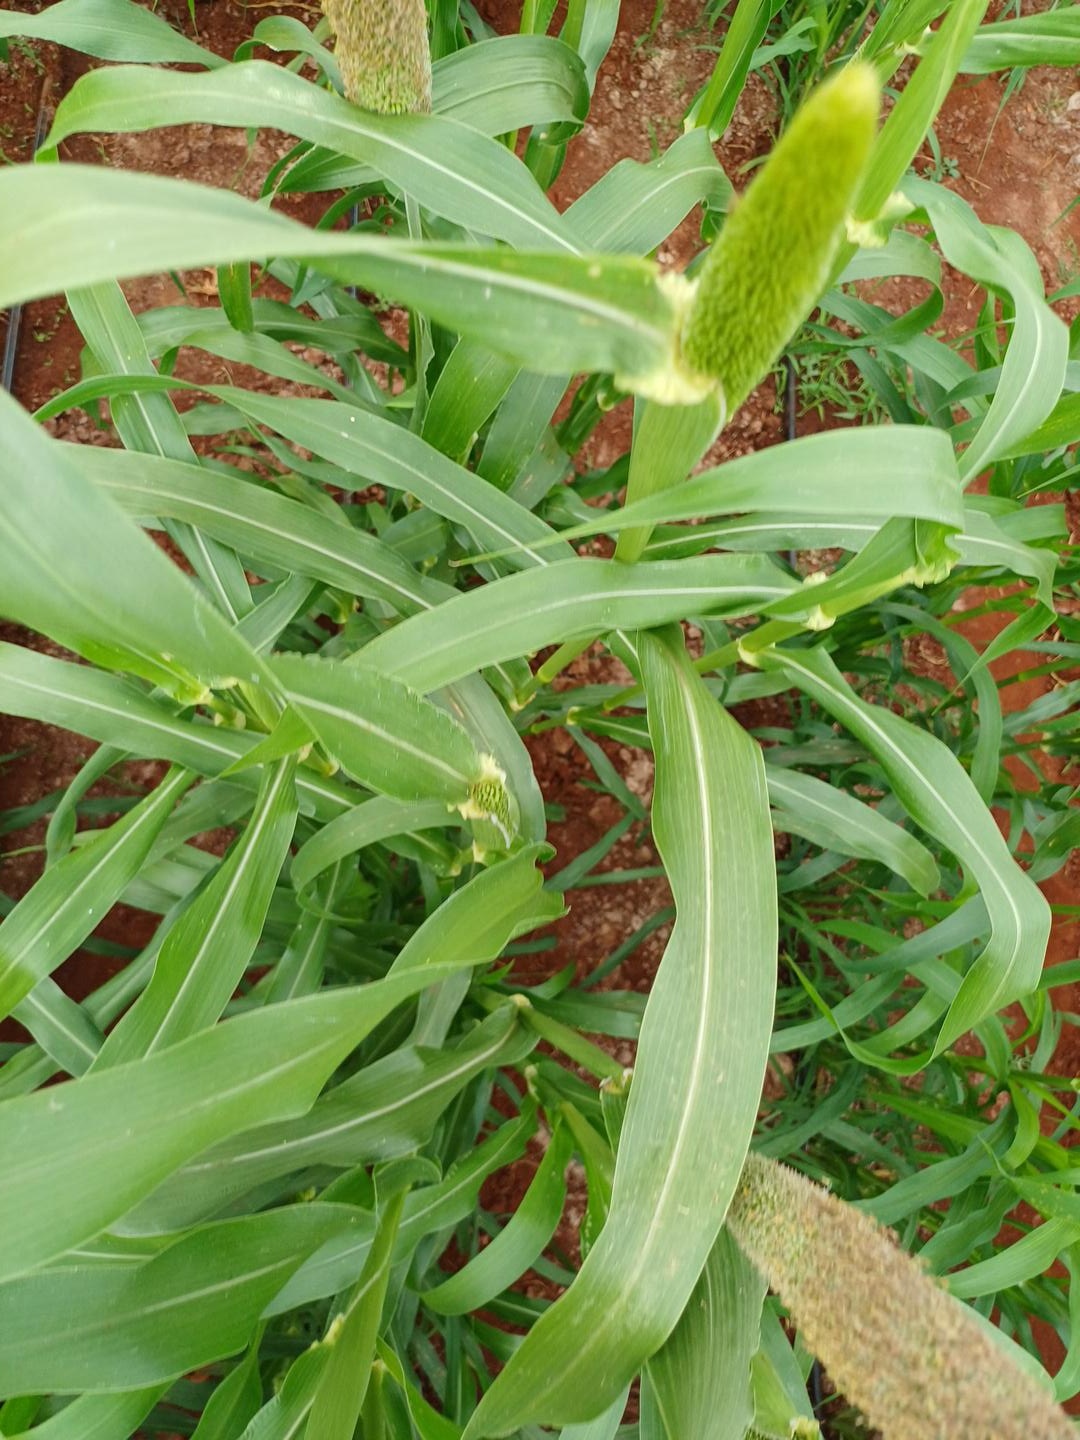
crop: pearl millet
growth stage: flowering
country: Kenya
